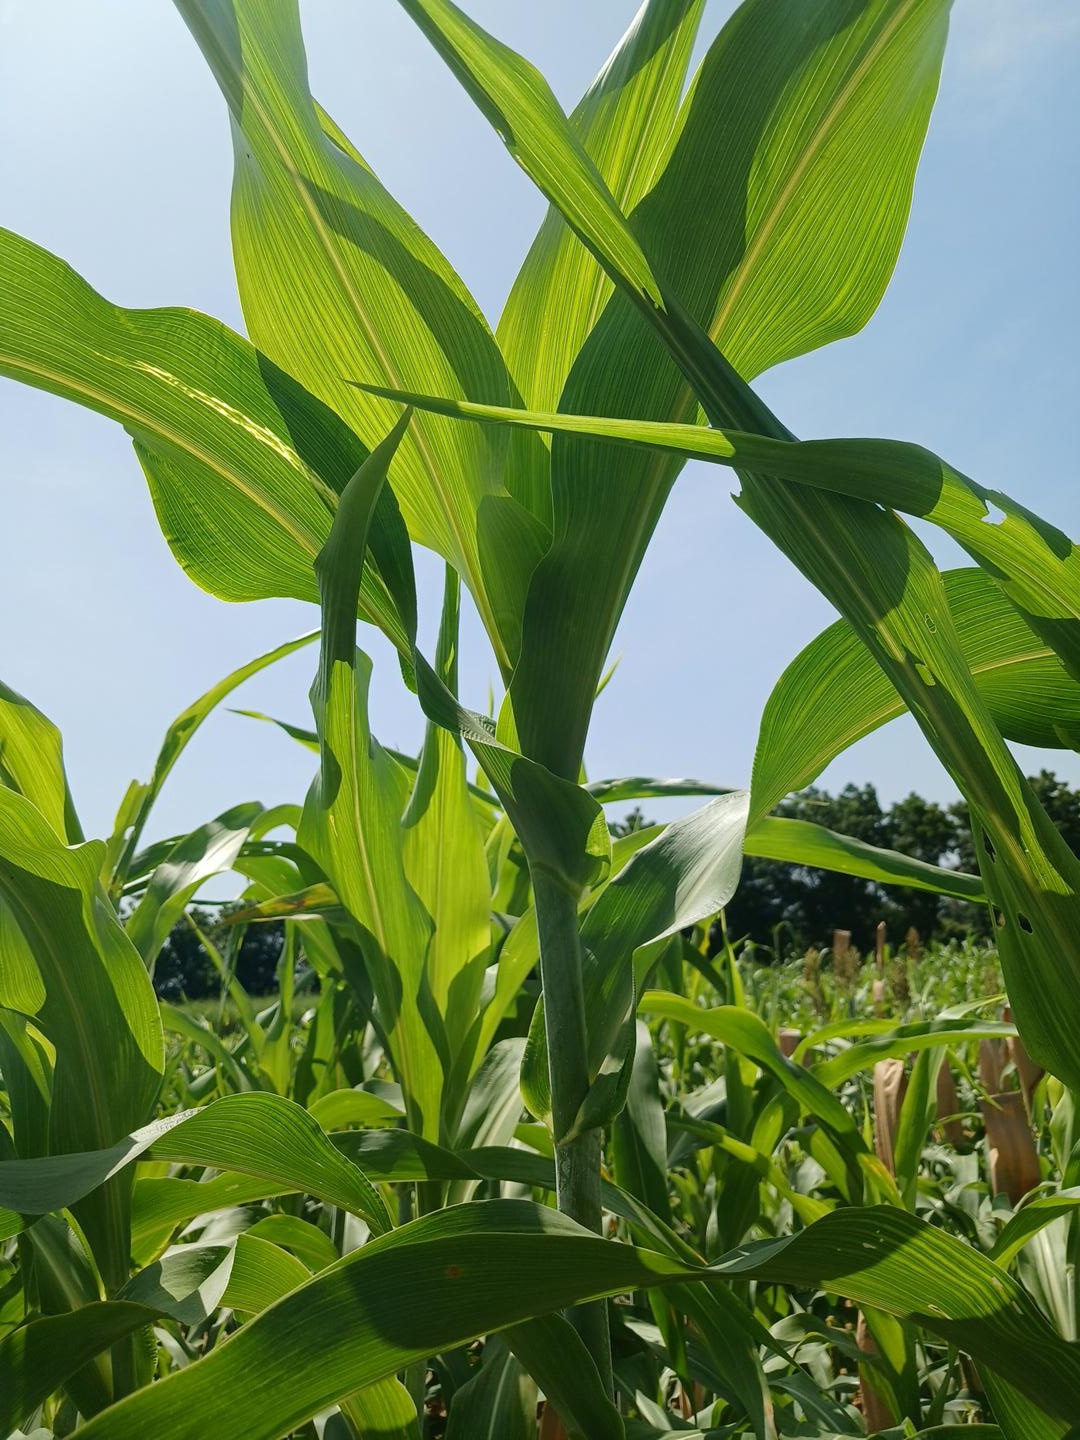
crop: sorghum
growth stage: vegetative
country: Senegal
